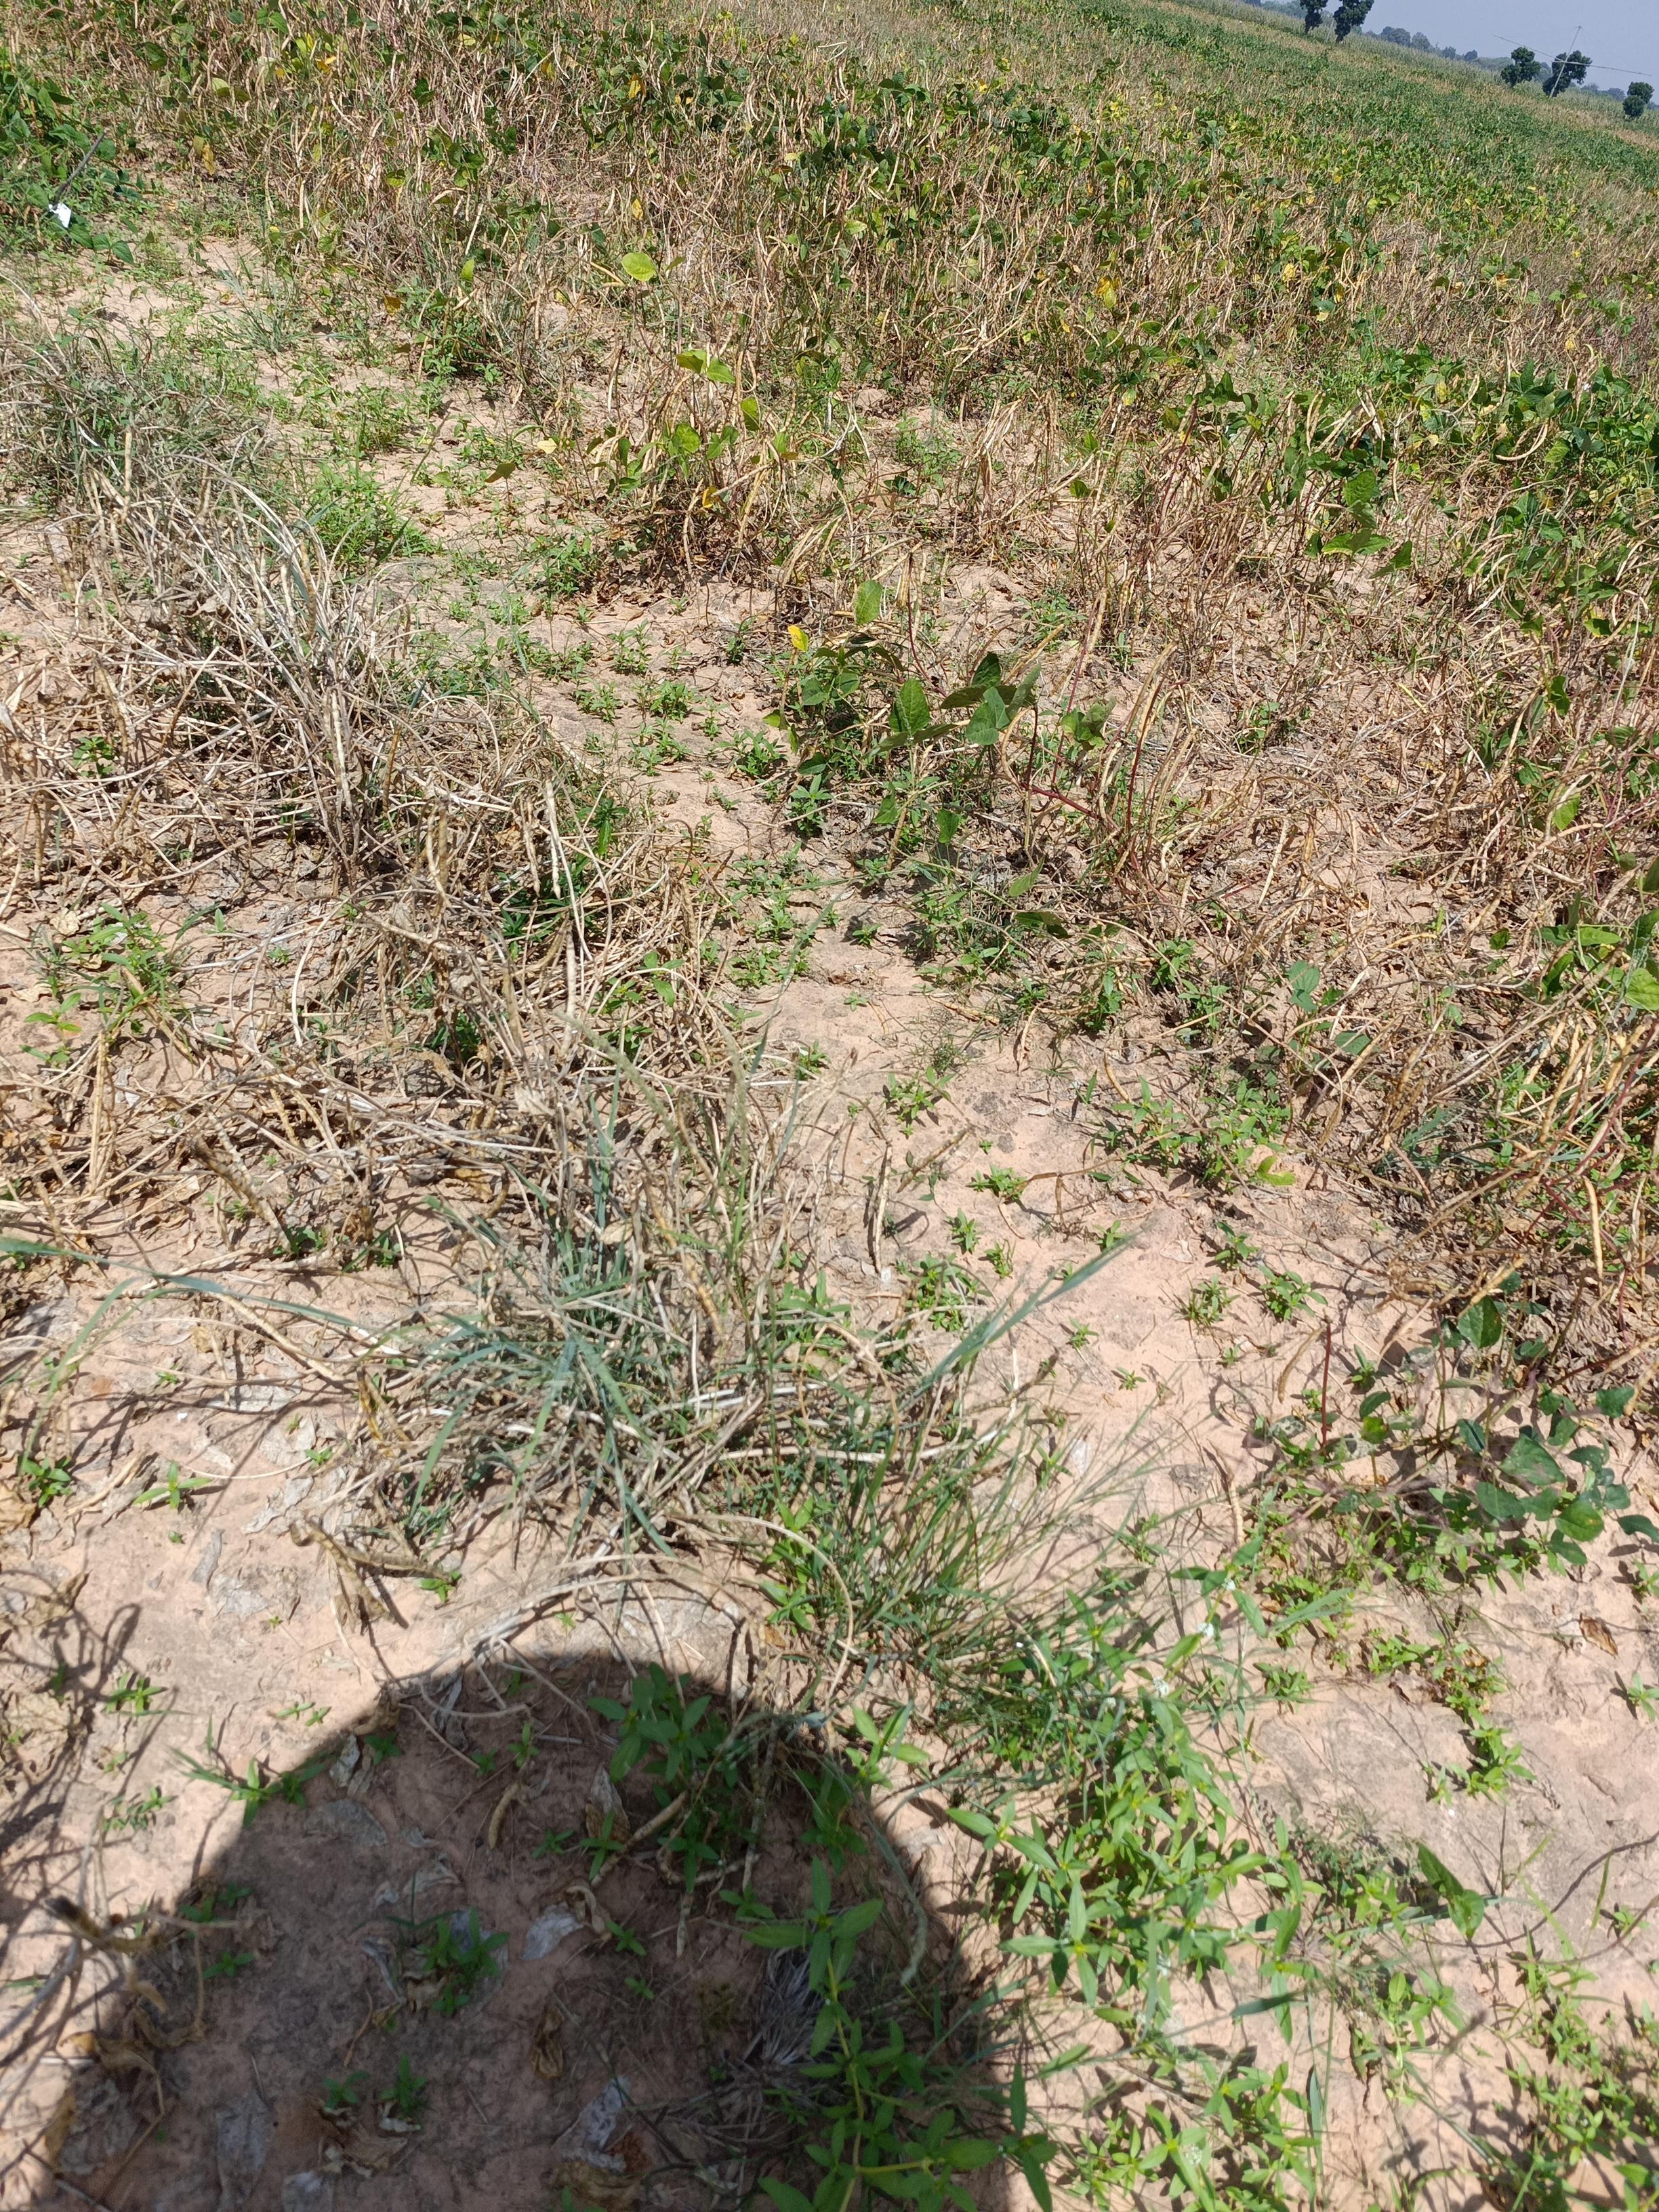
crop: cowpea
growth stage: maturity
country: Nigeria
